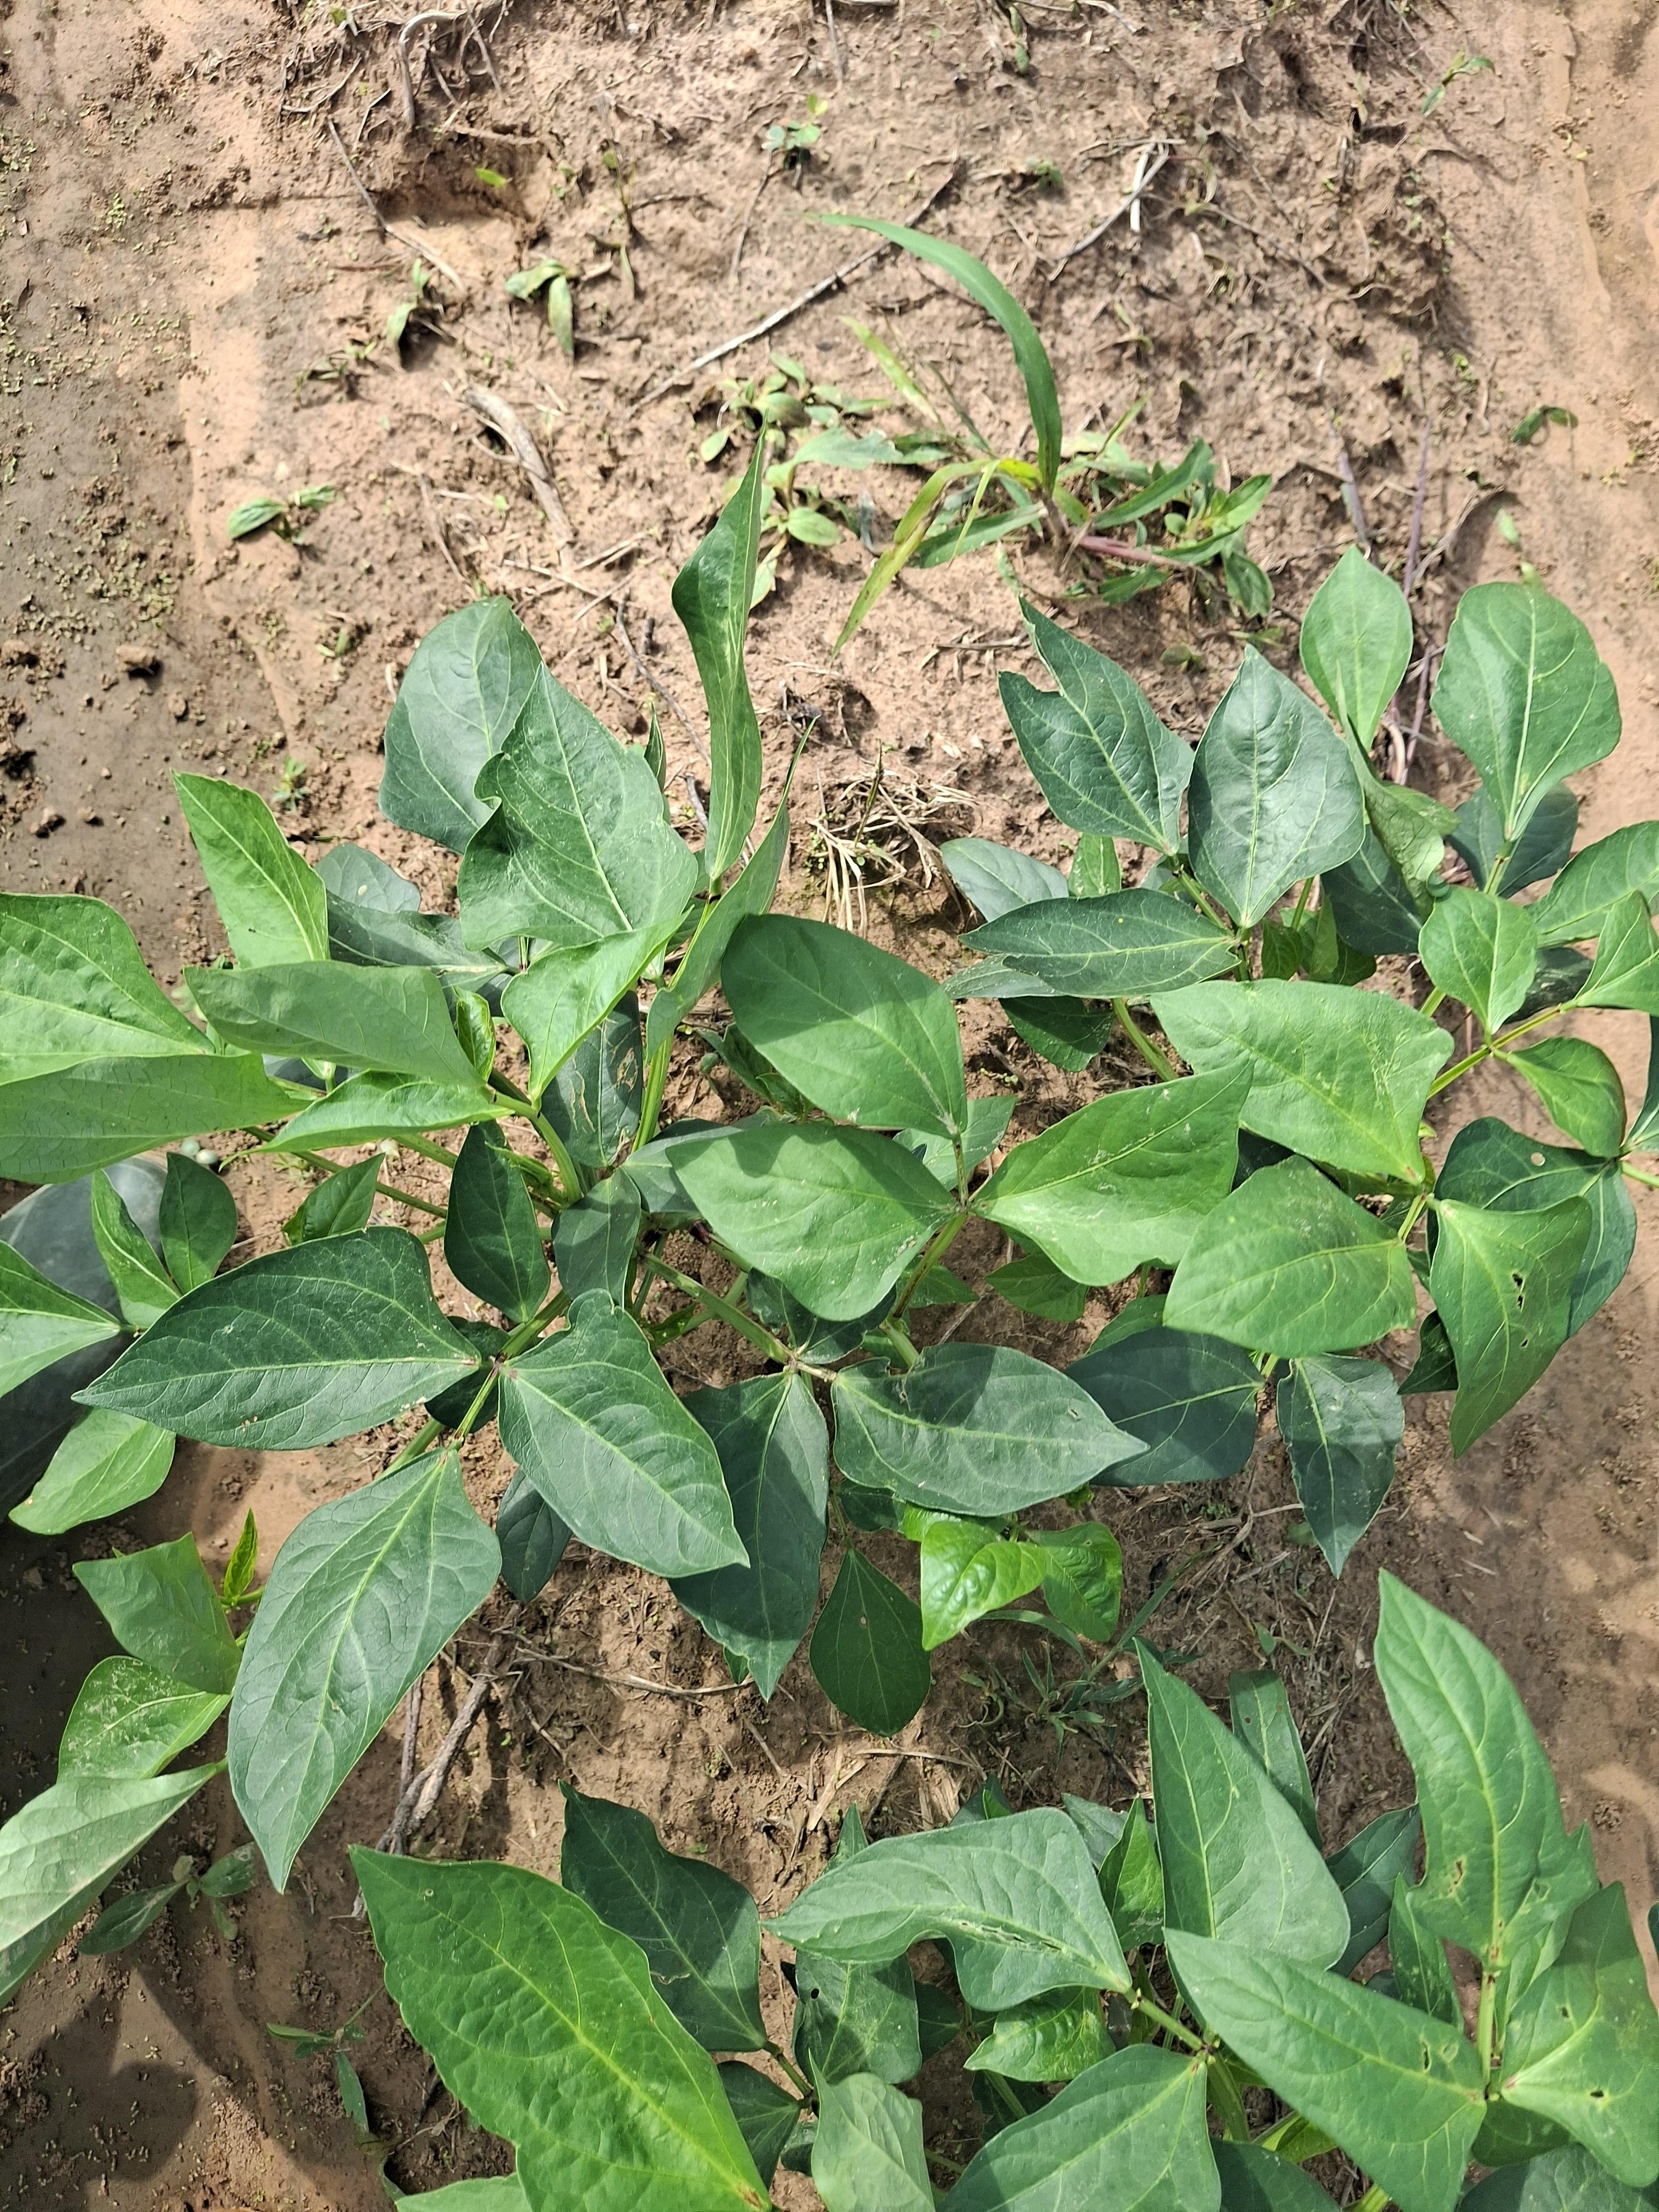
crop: cowpea
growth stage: vegetative
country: Nigeria
